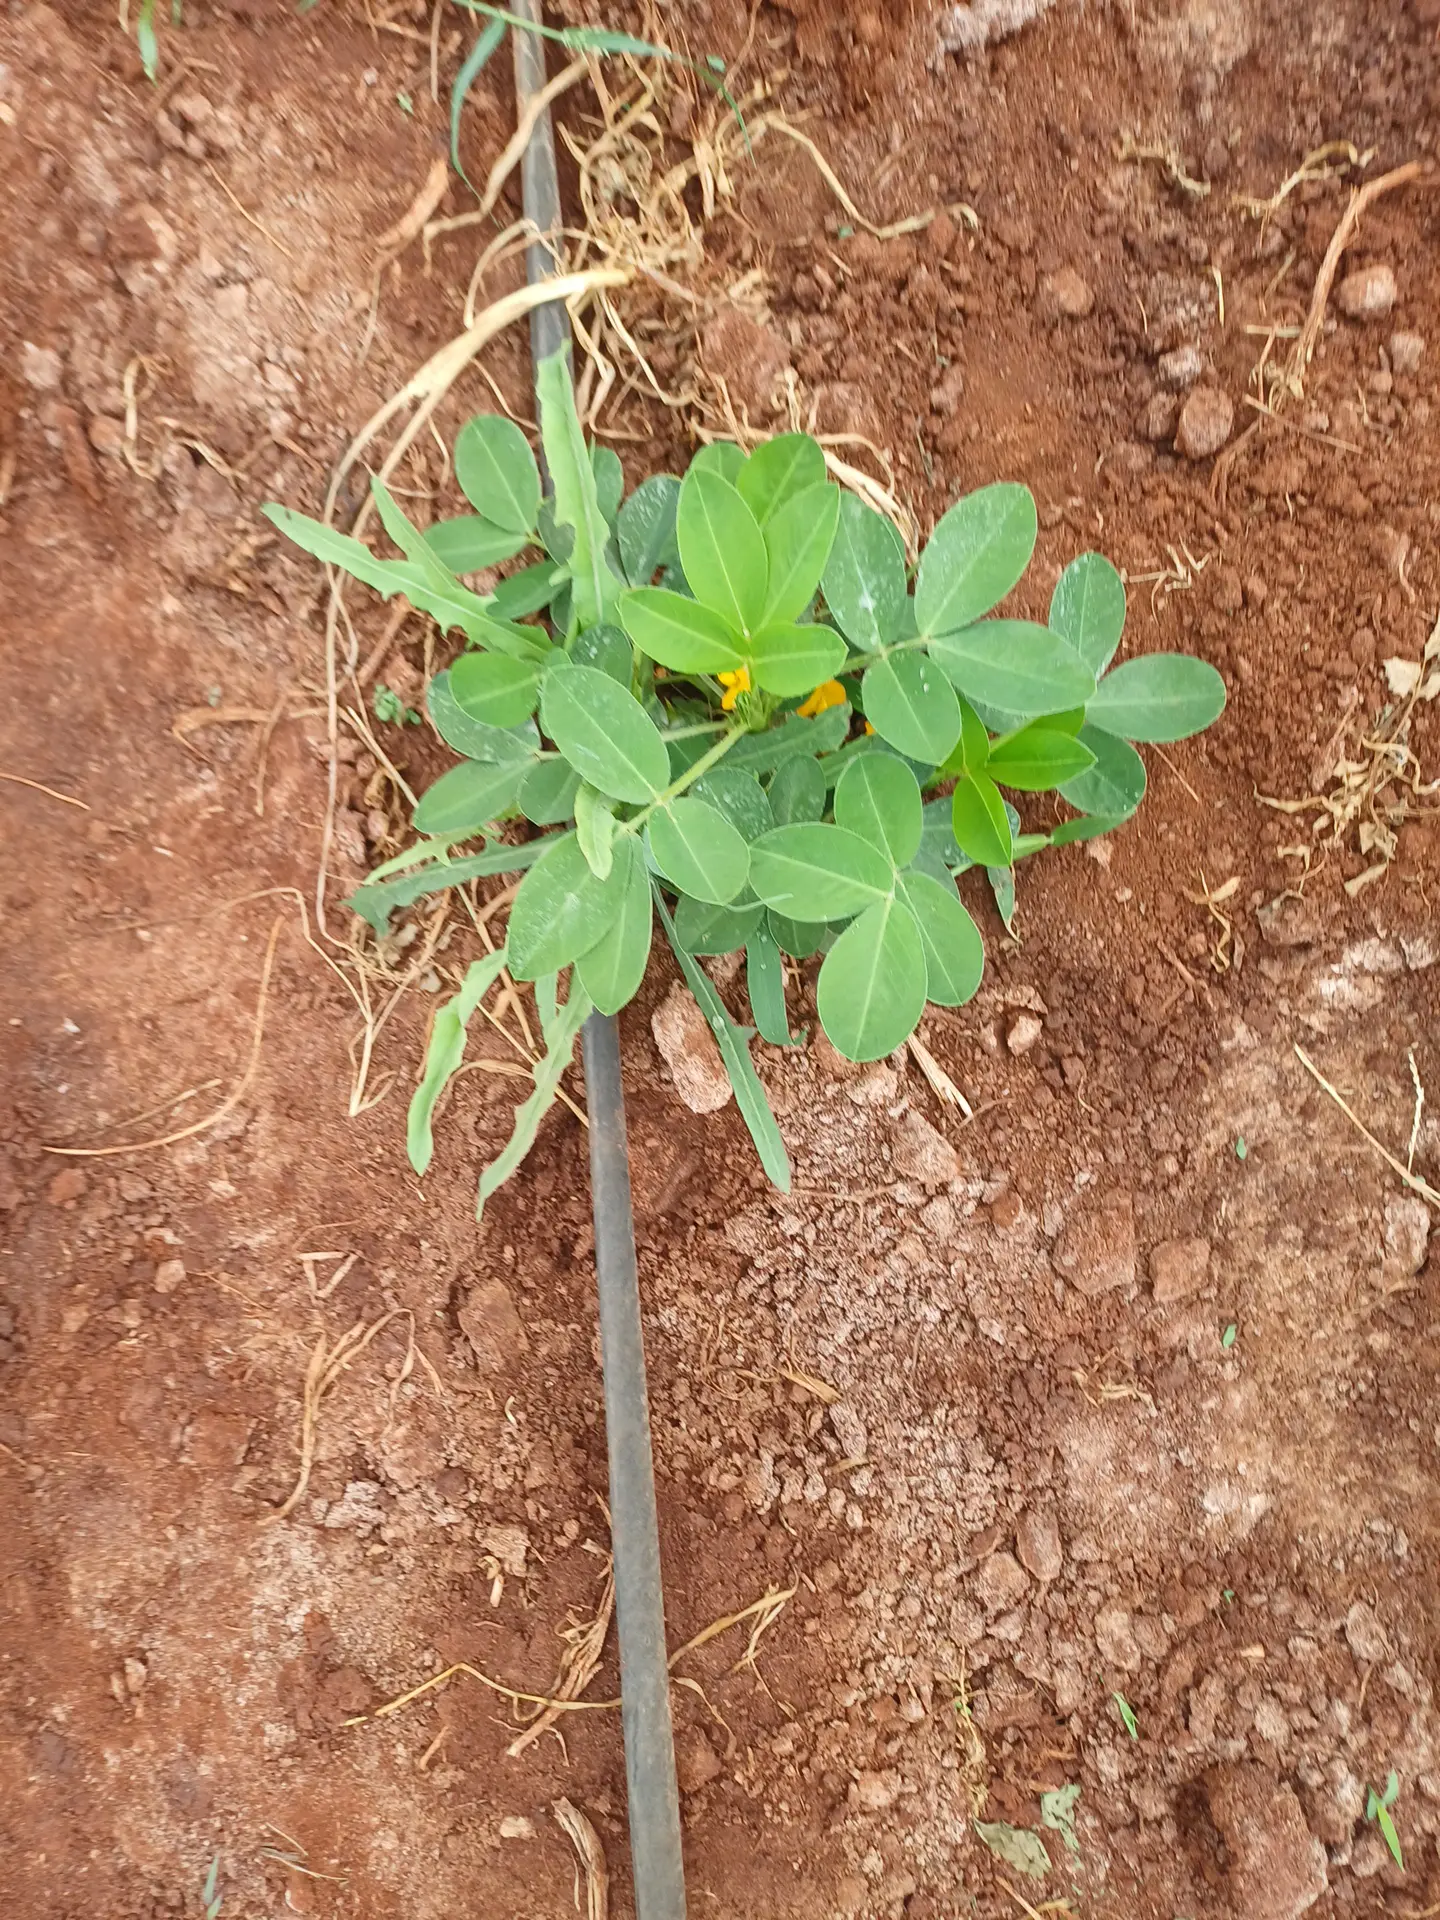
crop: groundnut
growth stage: flowering
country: Kenya
